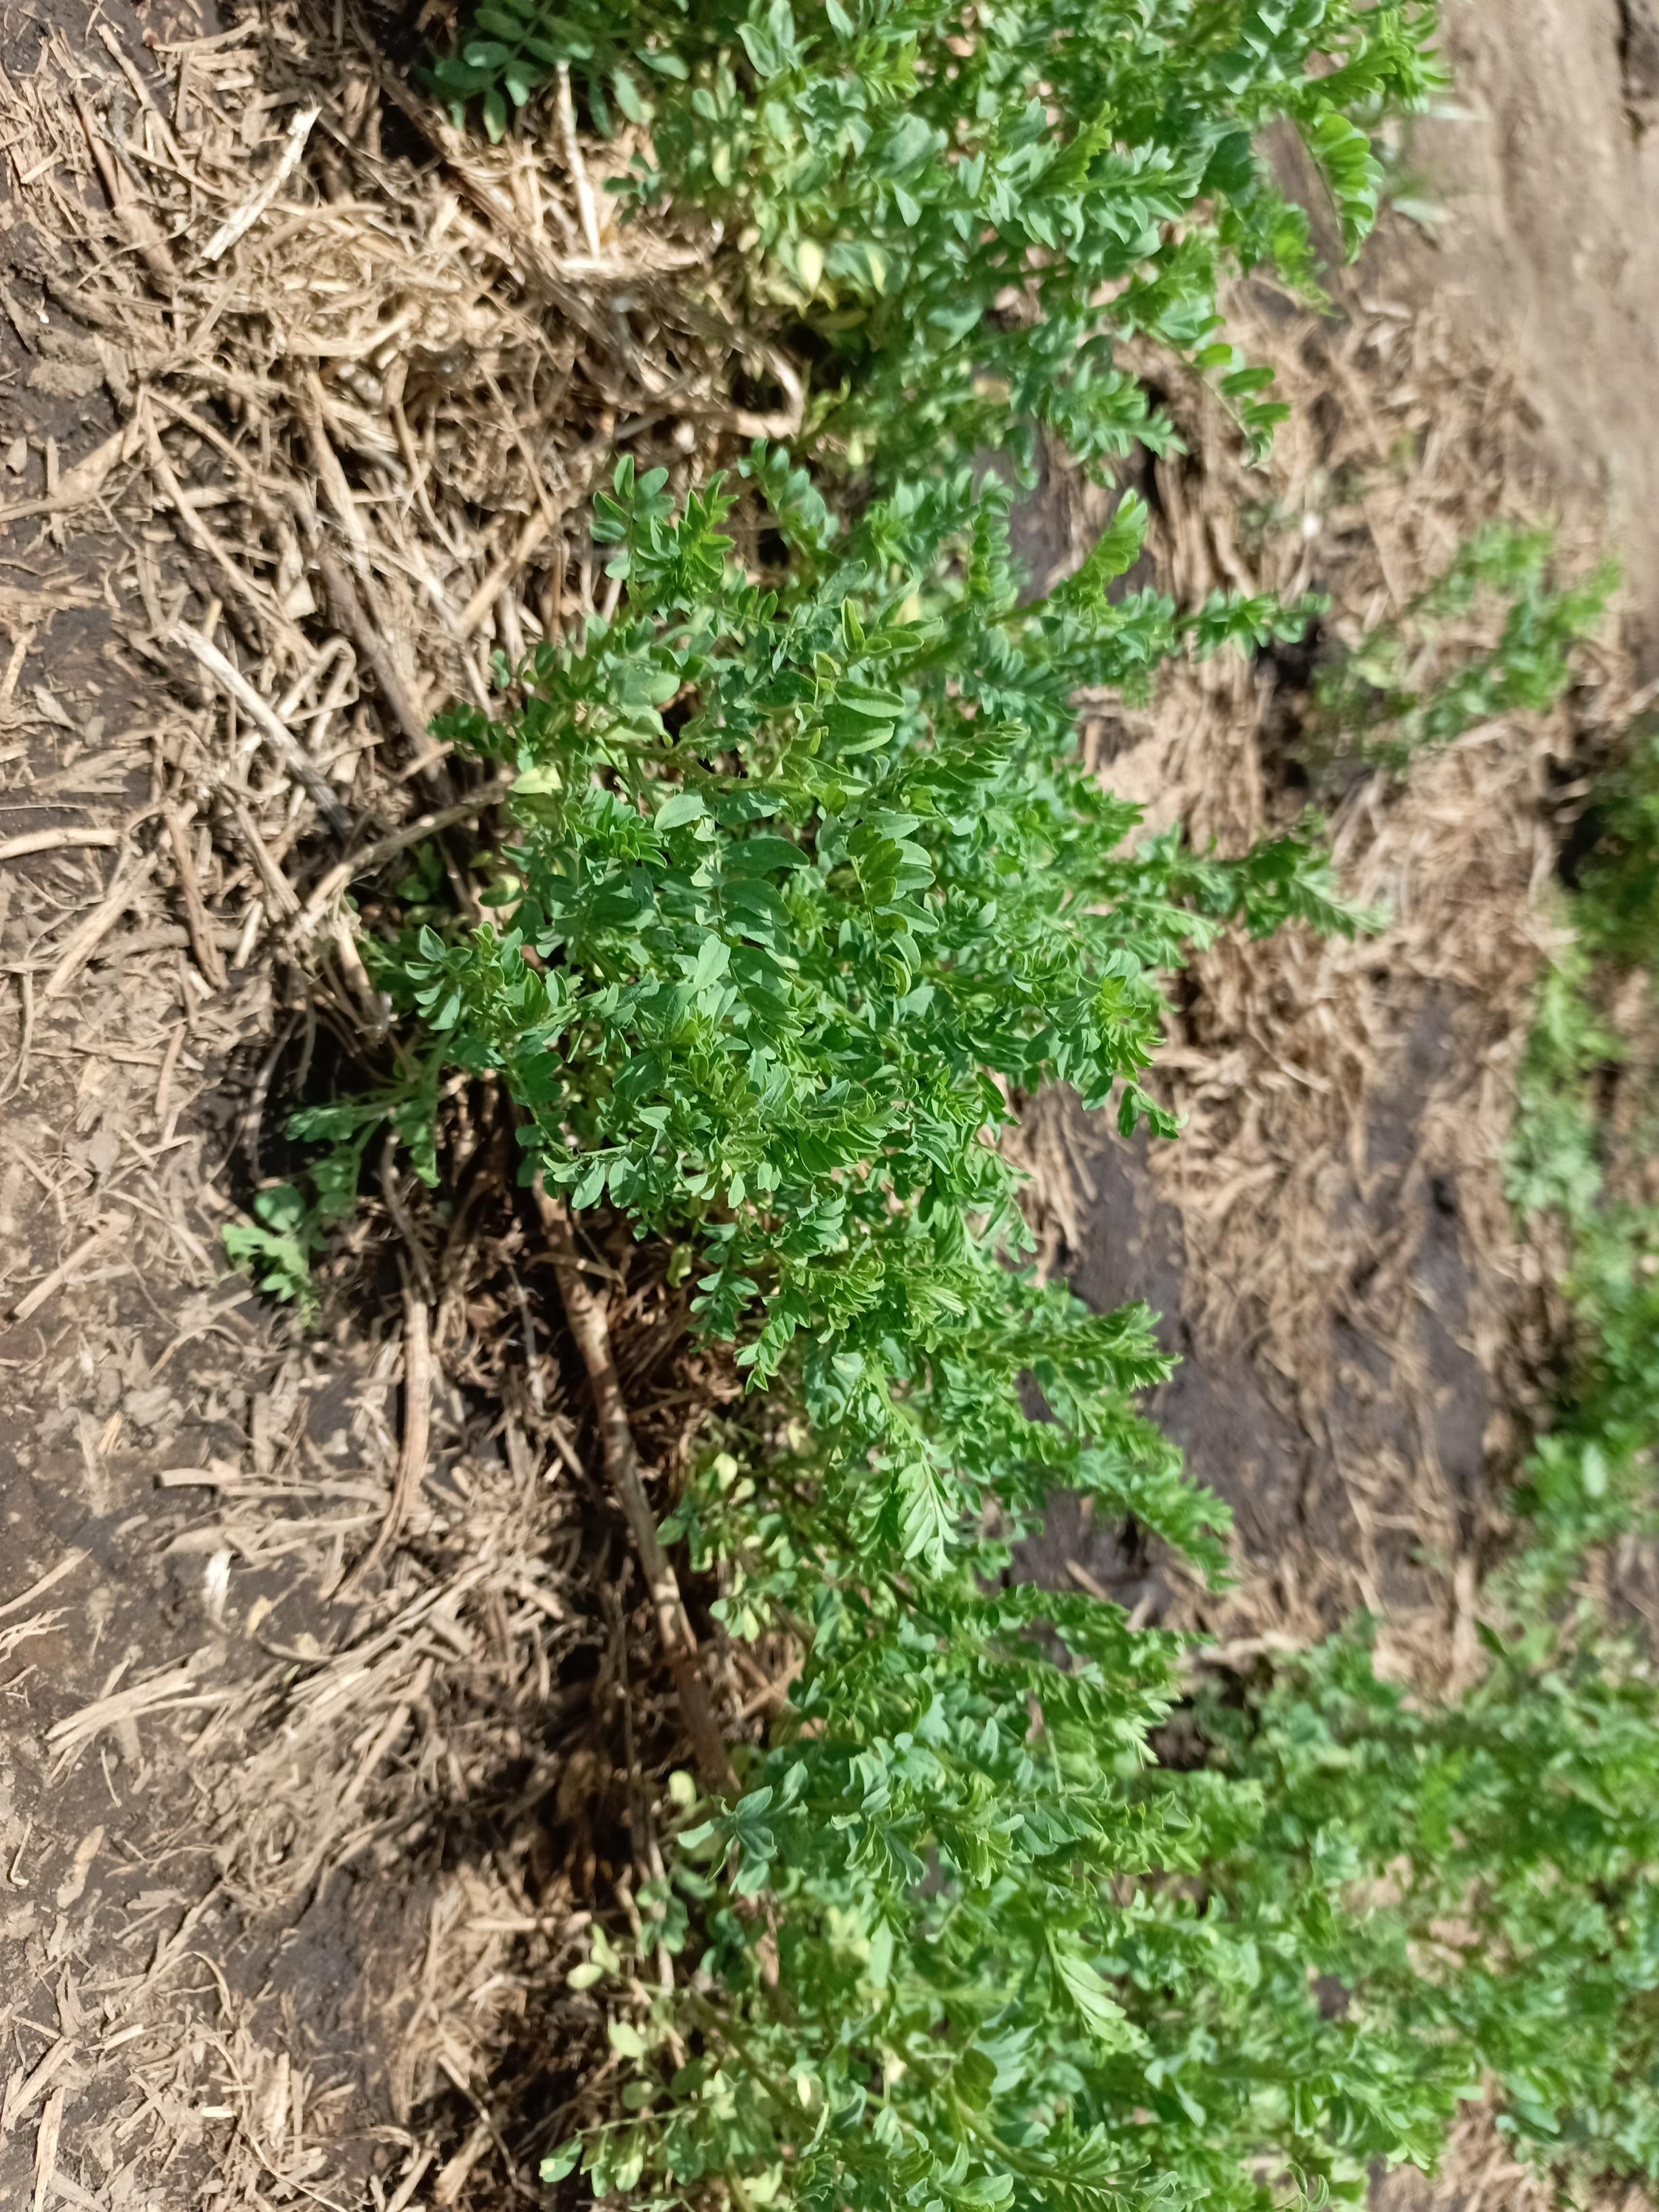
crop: lentil
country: Tanzania
